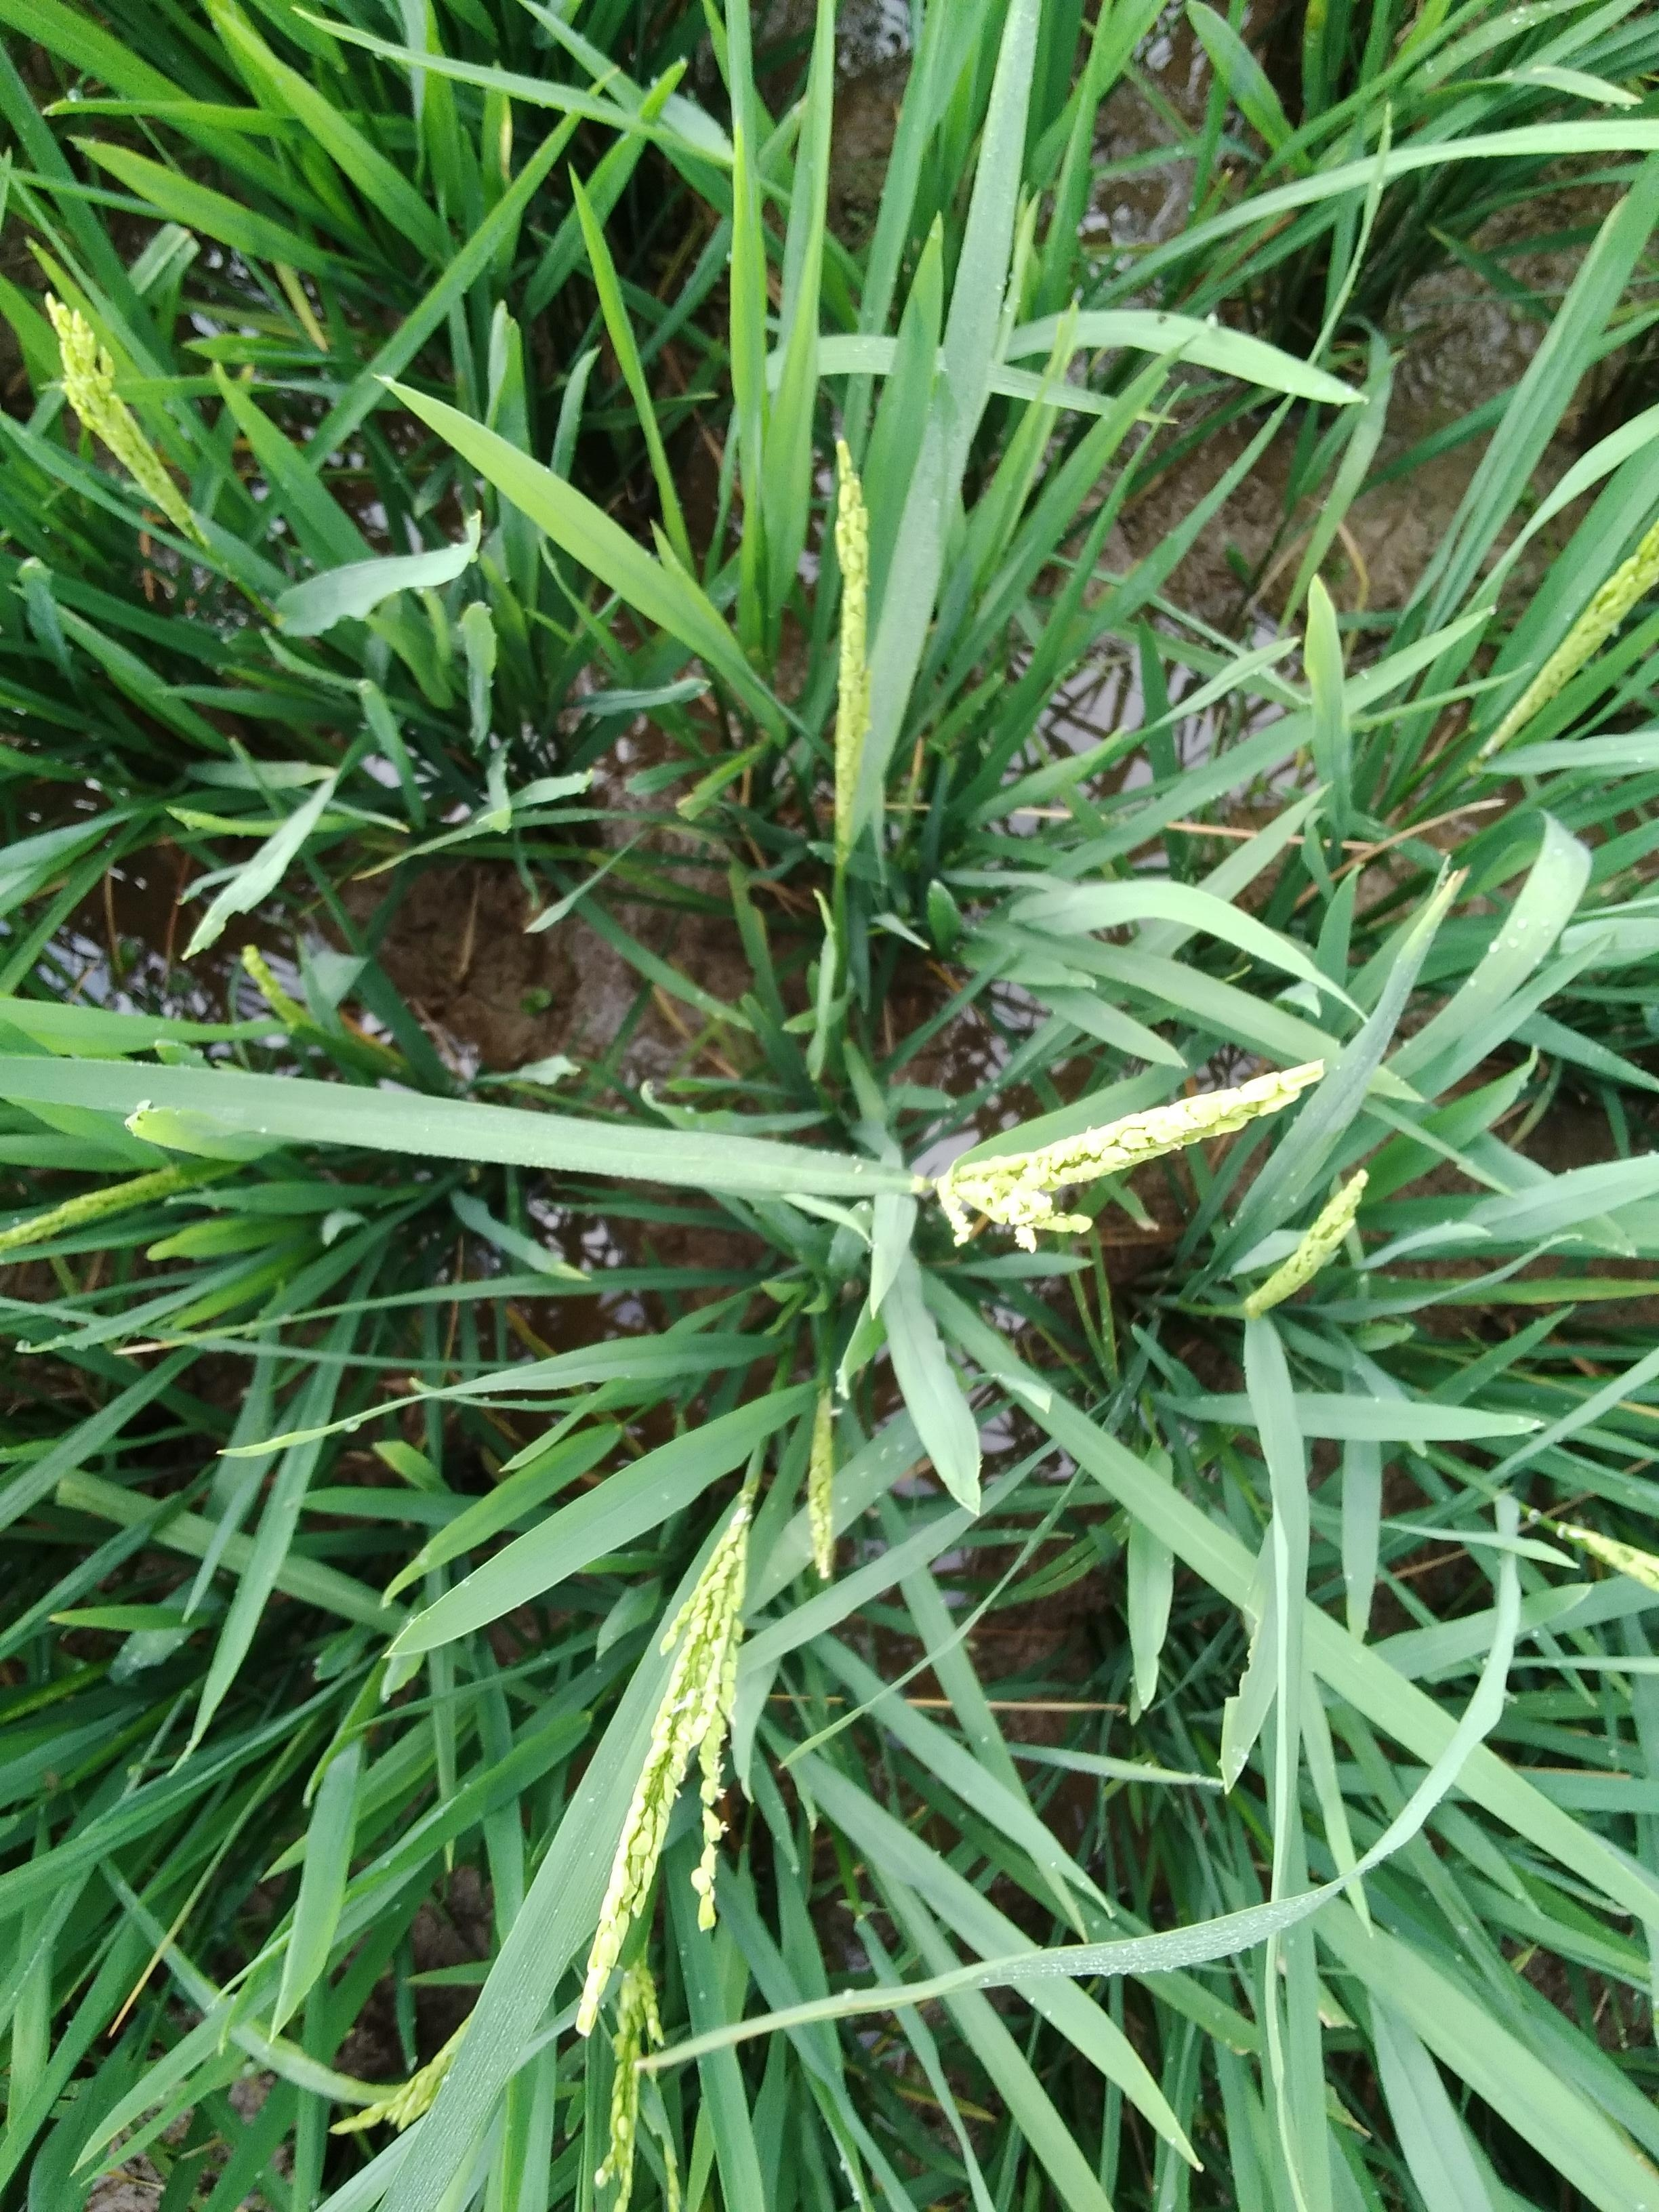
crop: rice
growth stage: flowering
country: Nigeria
